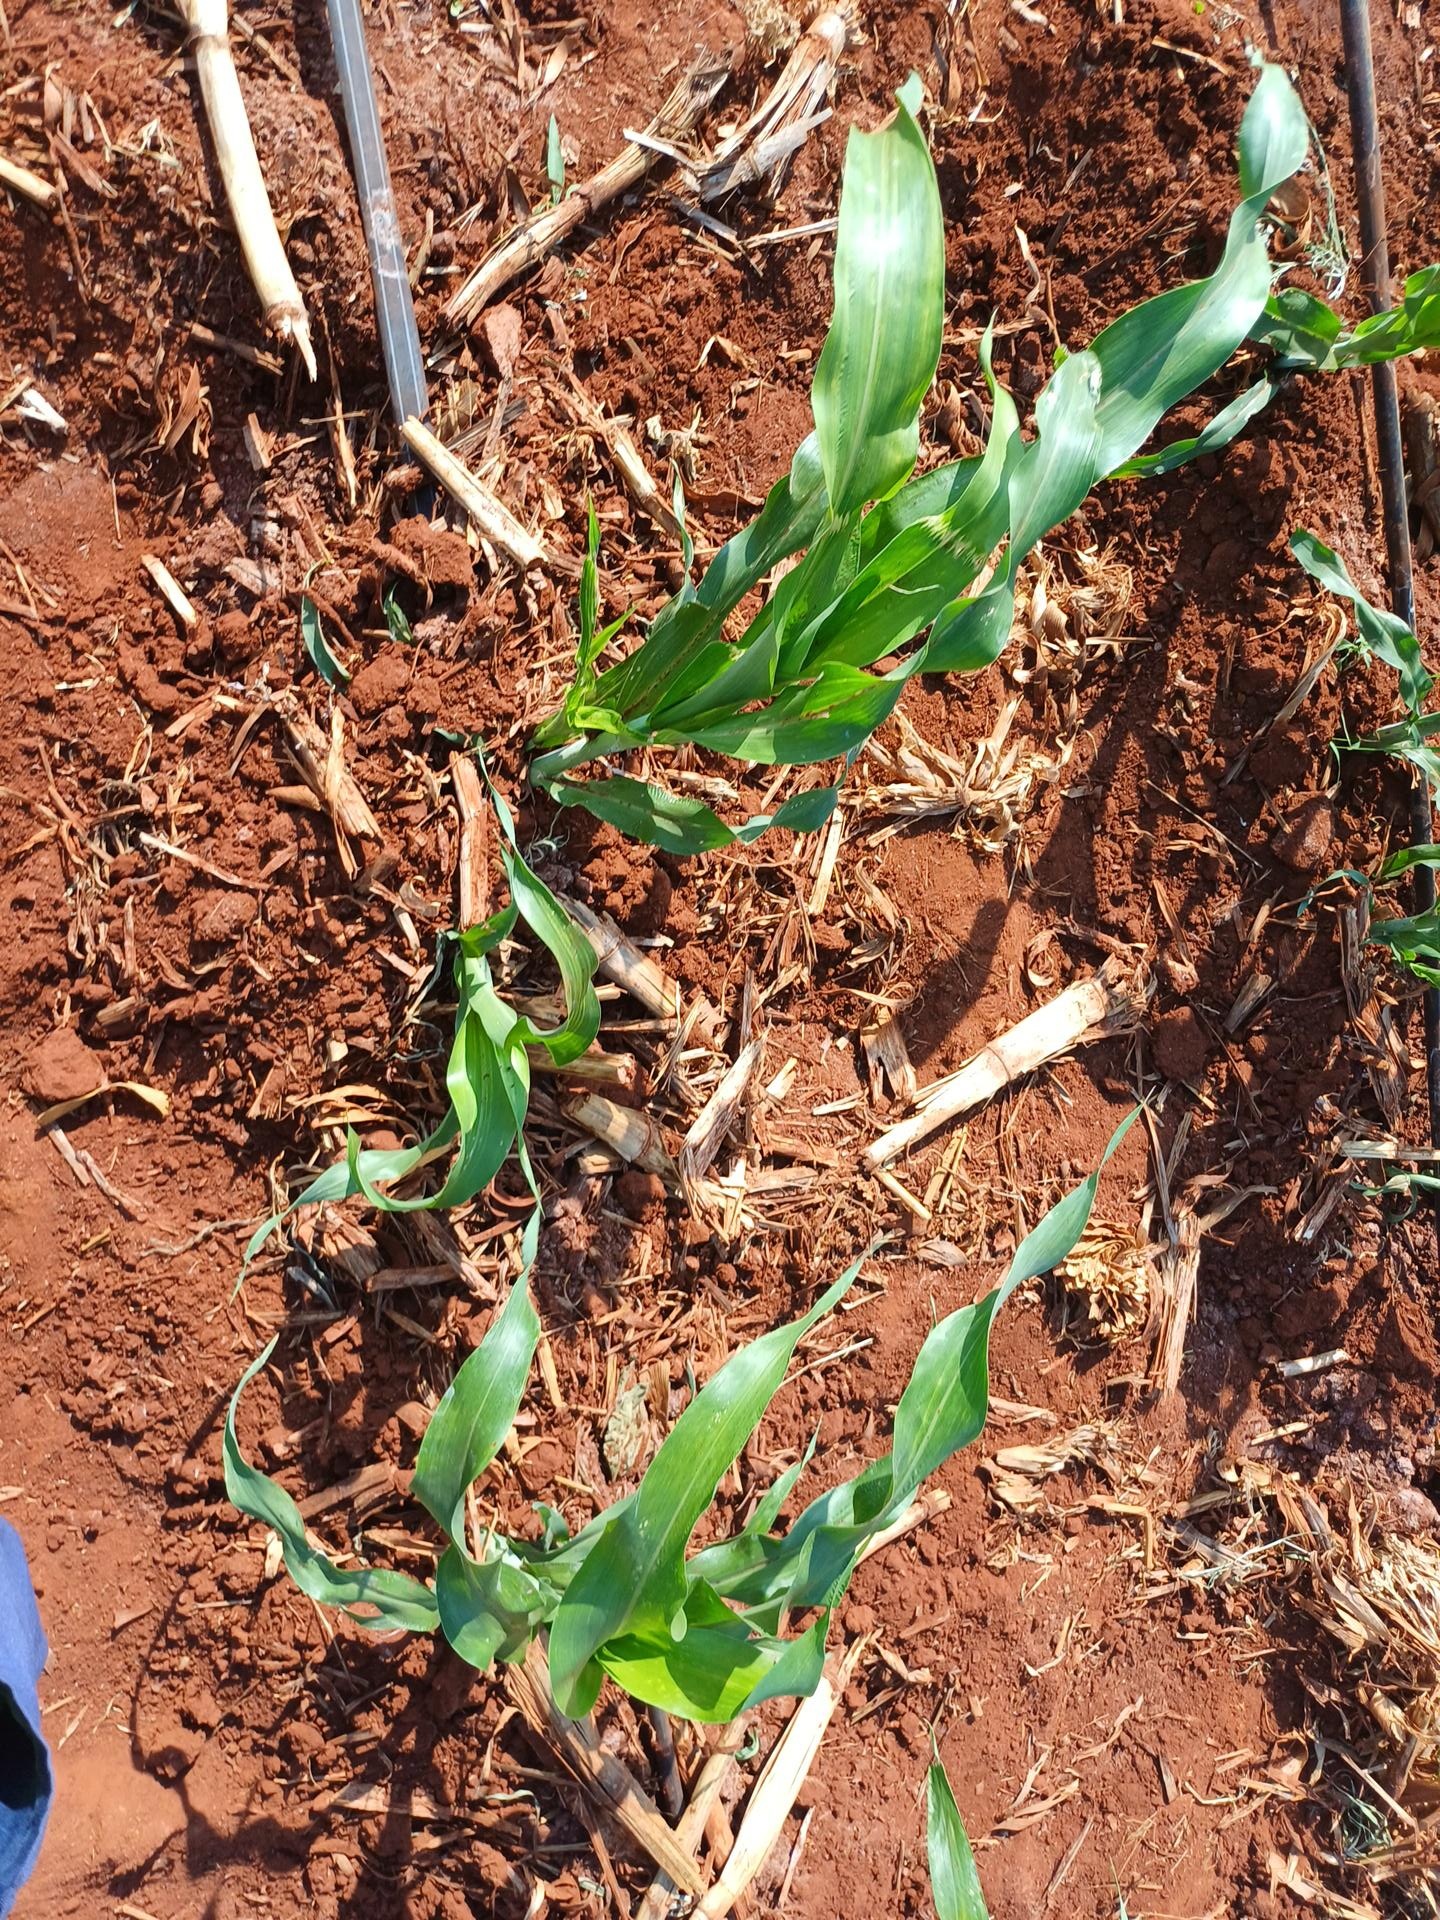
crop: sorghum
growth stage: vegetative
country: Kenya
